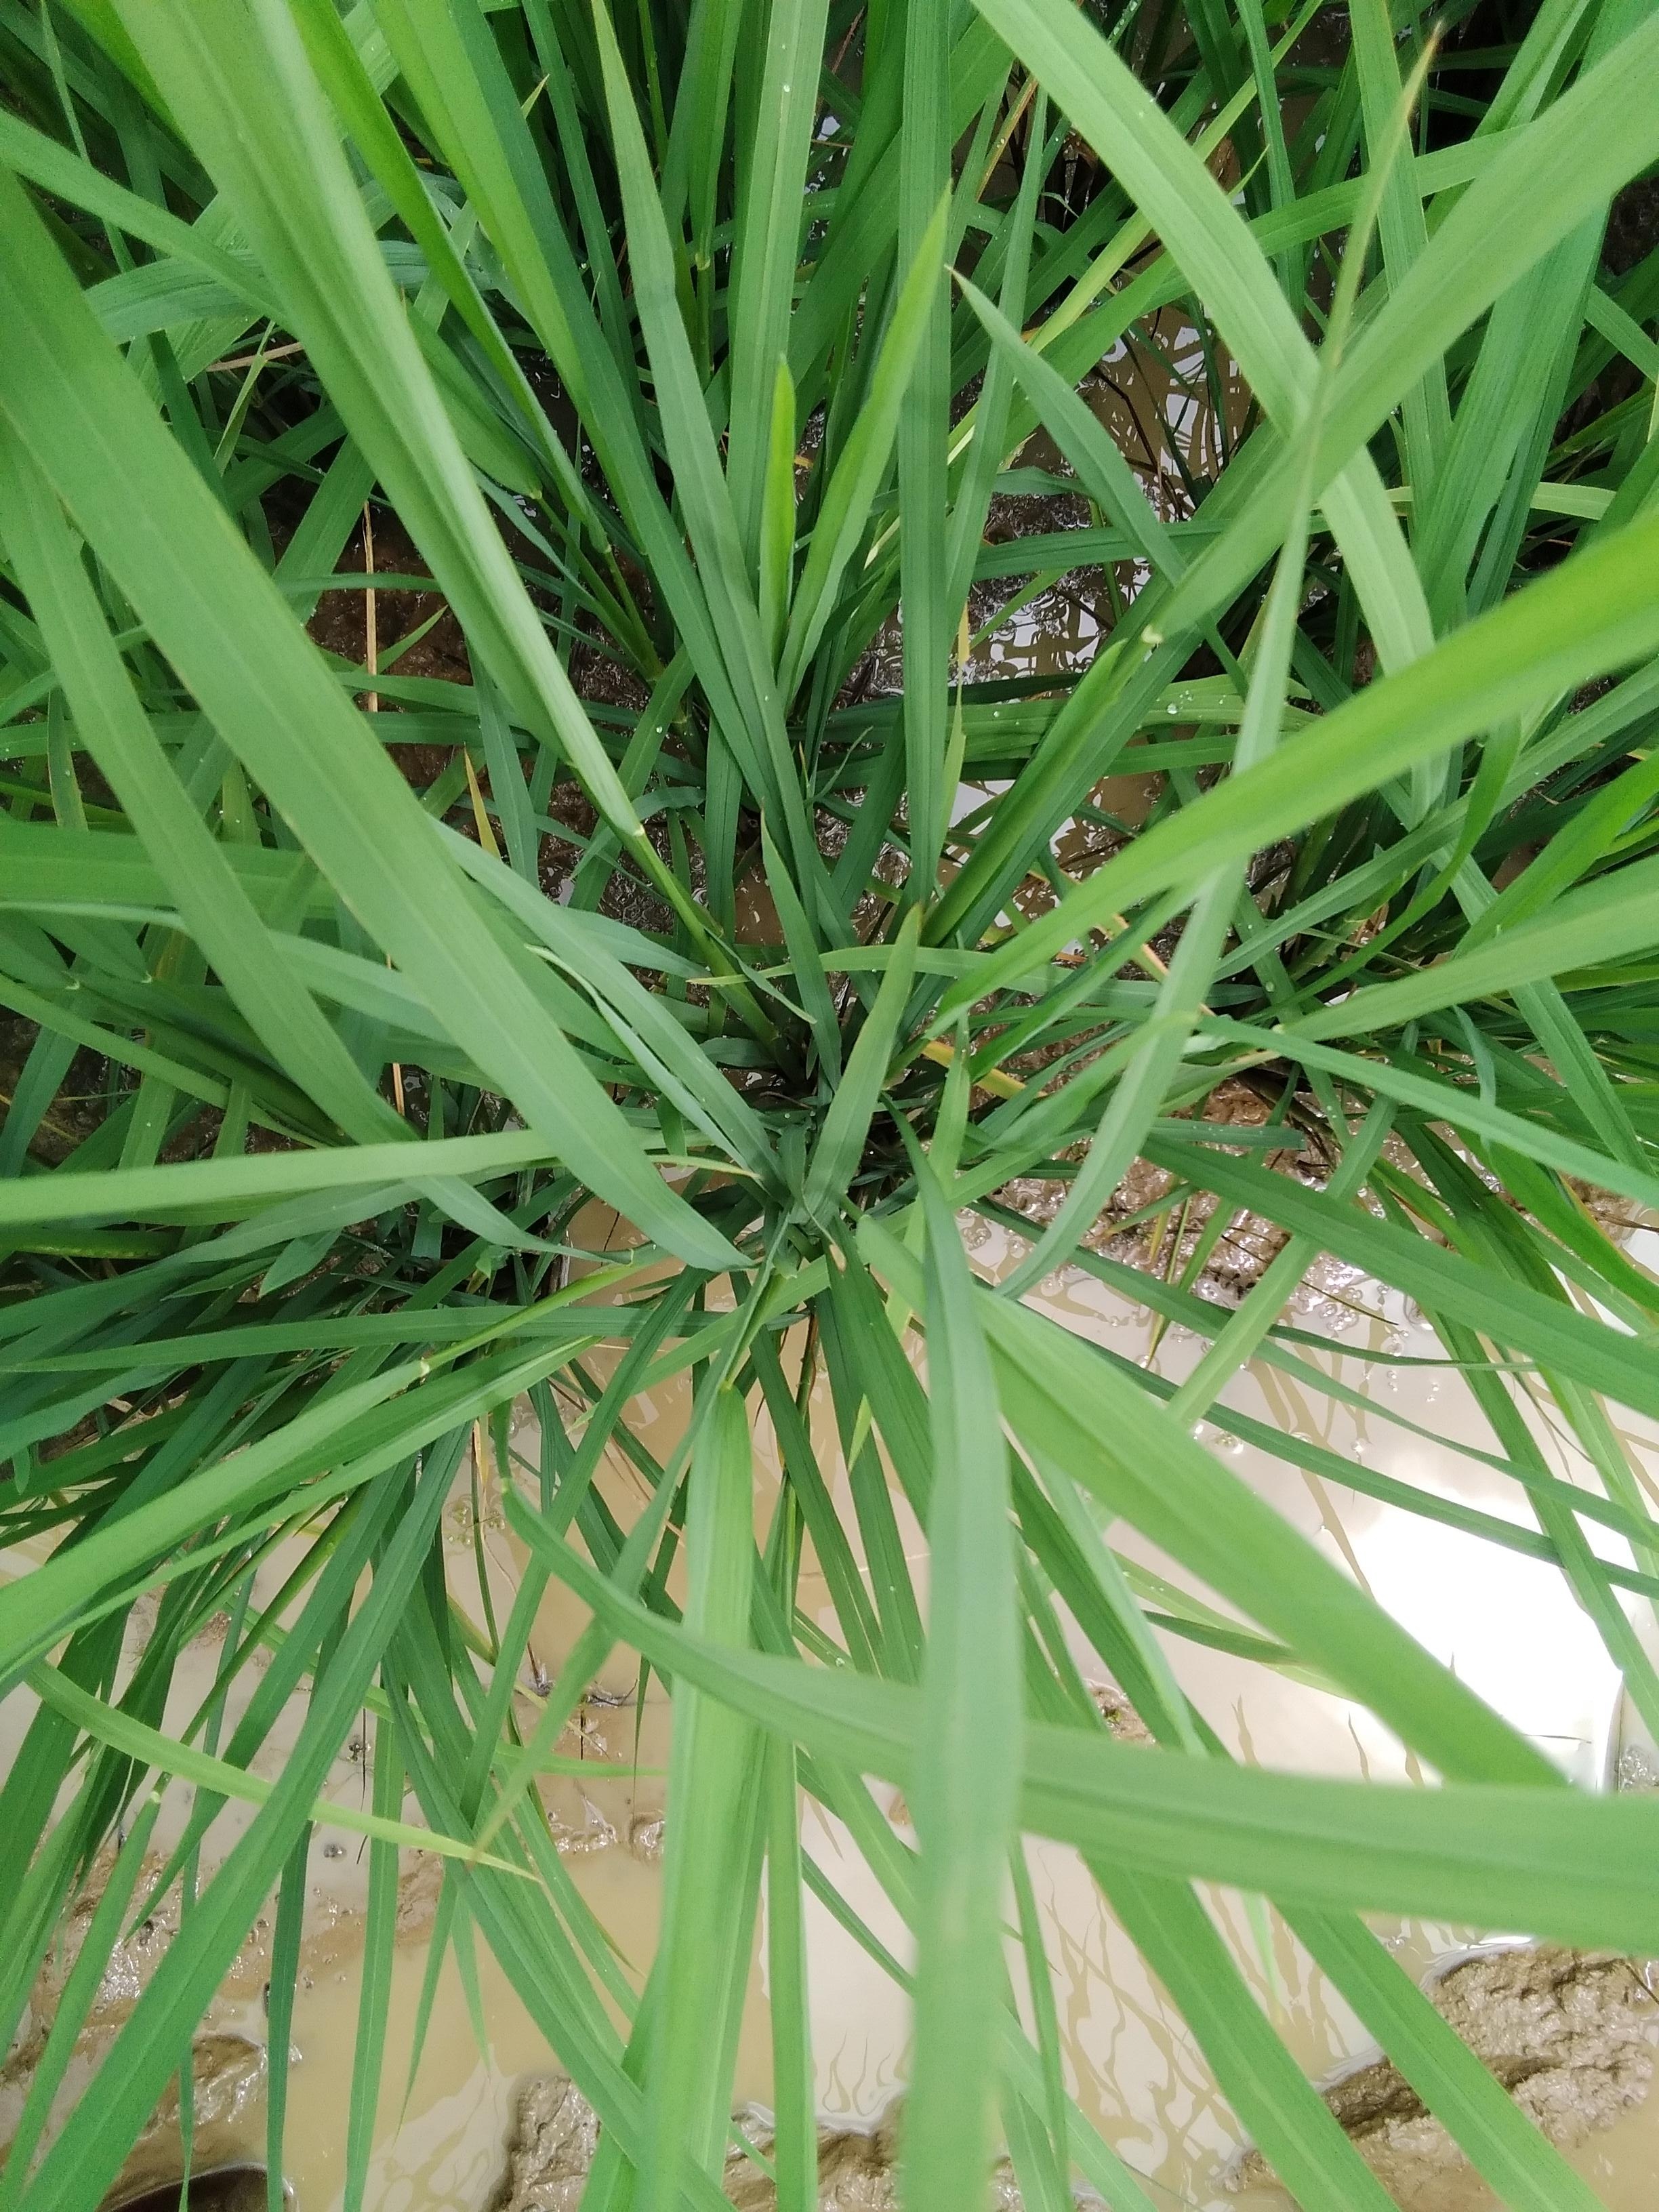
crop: rice
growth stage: booting
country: Nigeria
